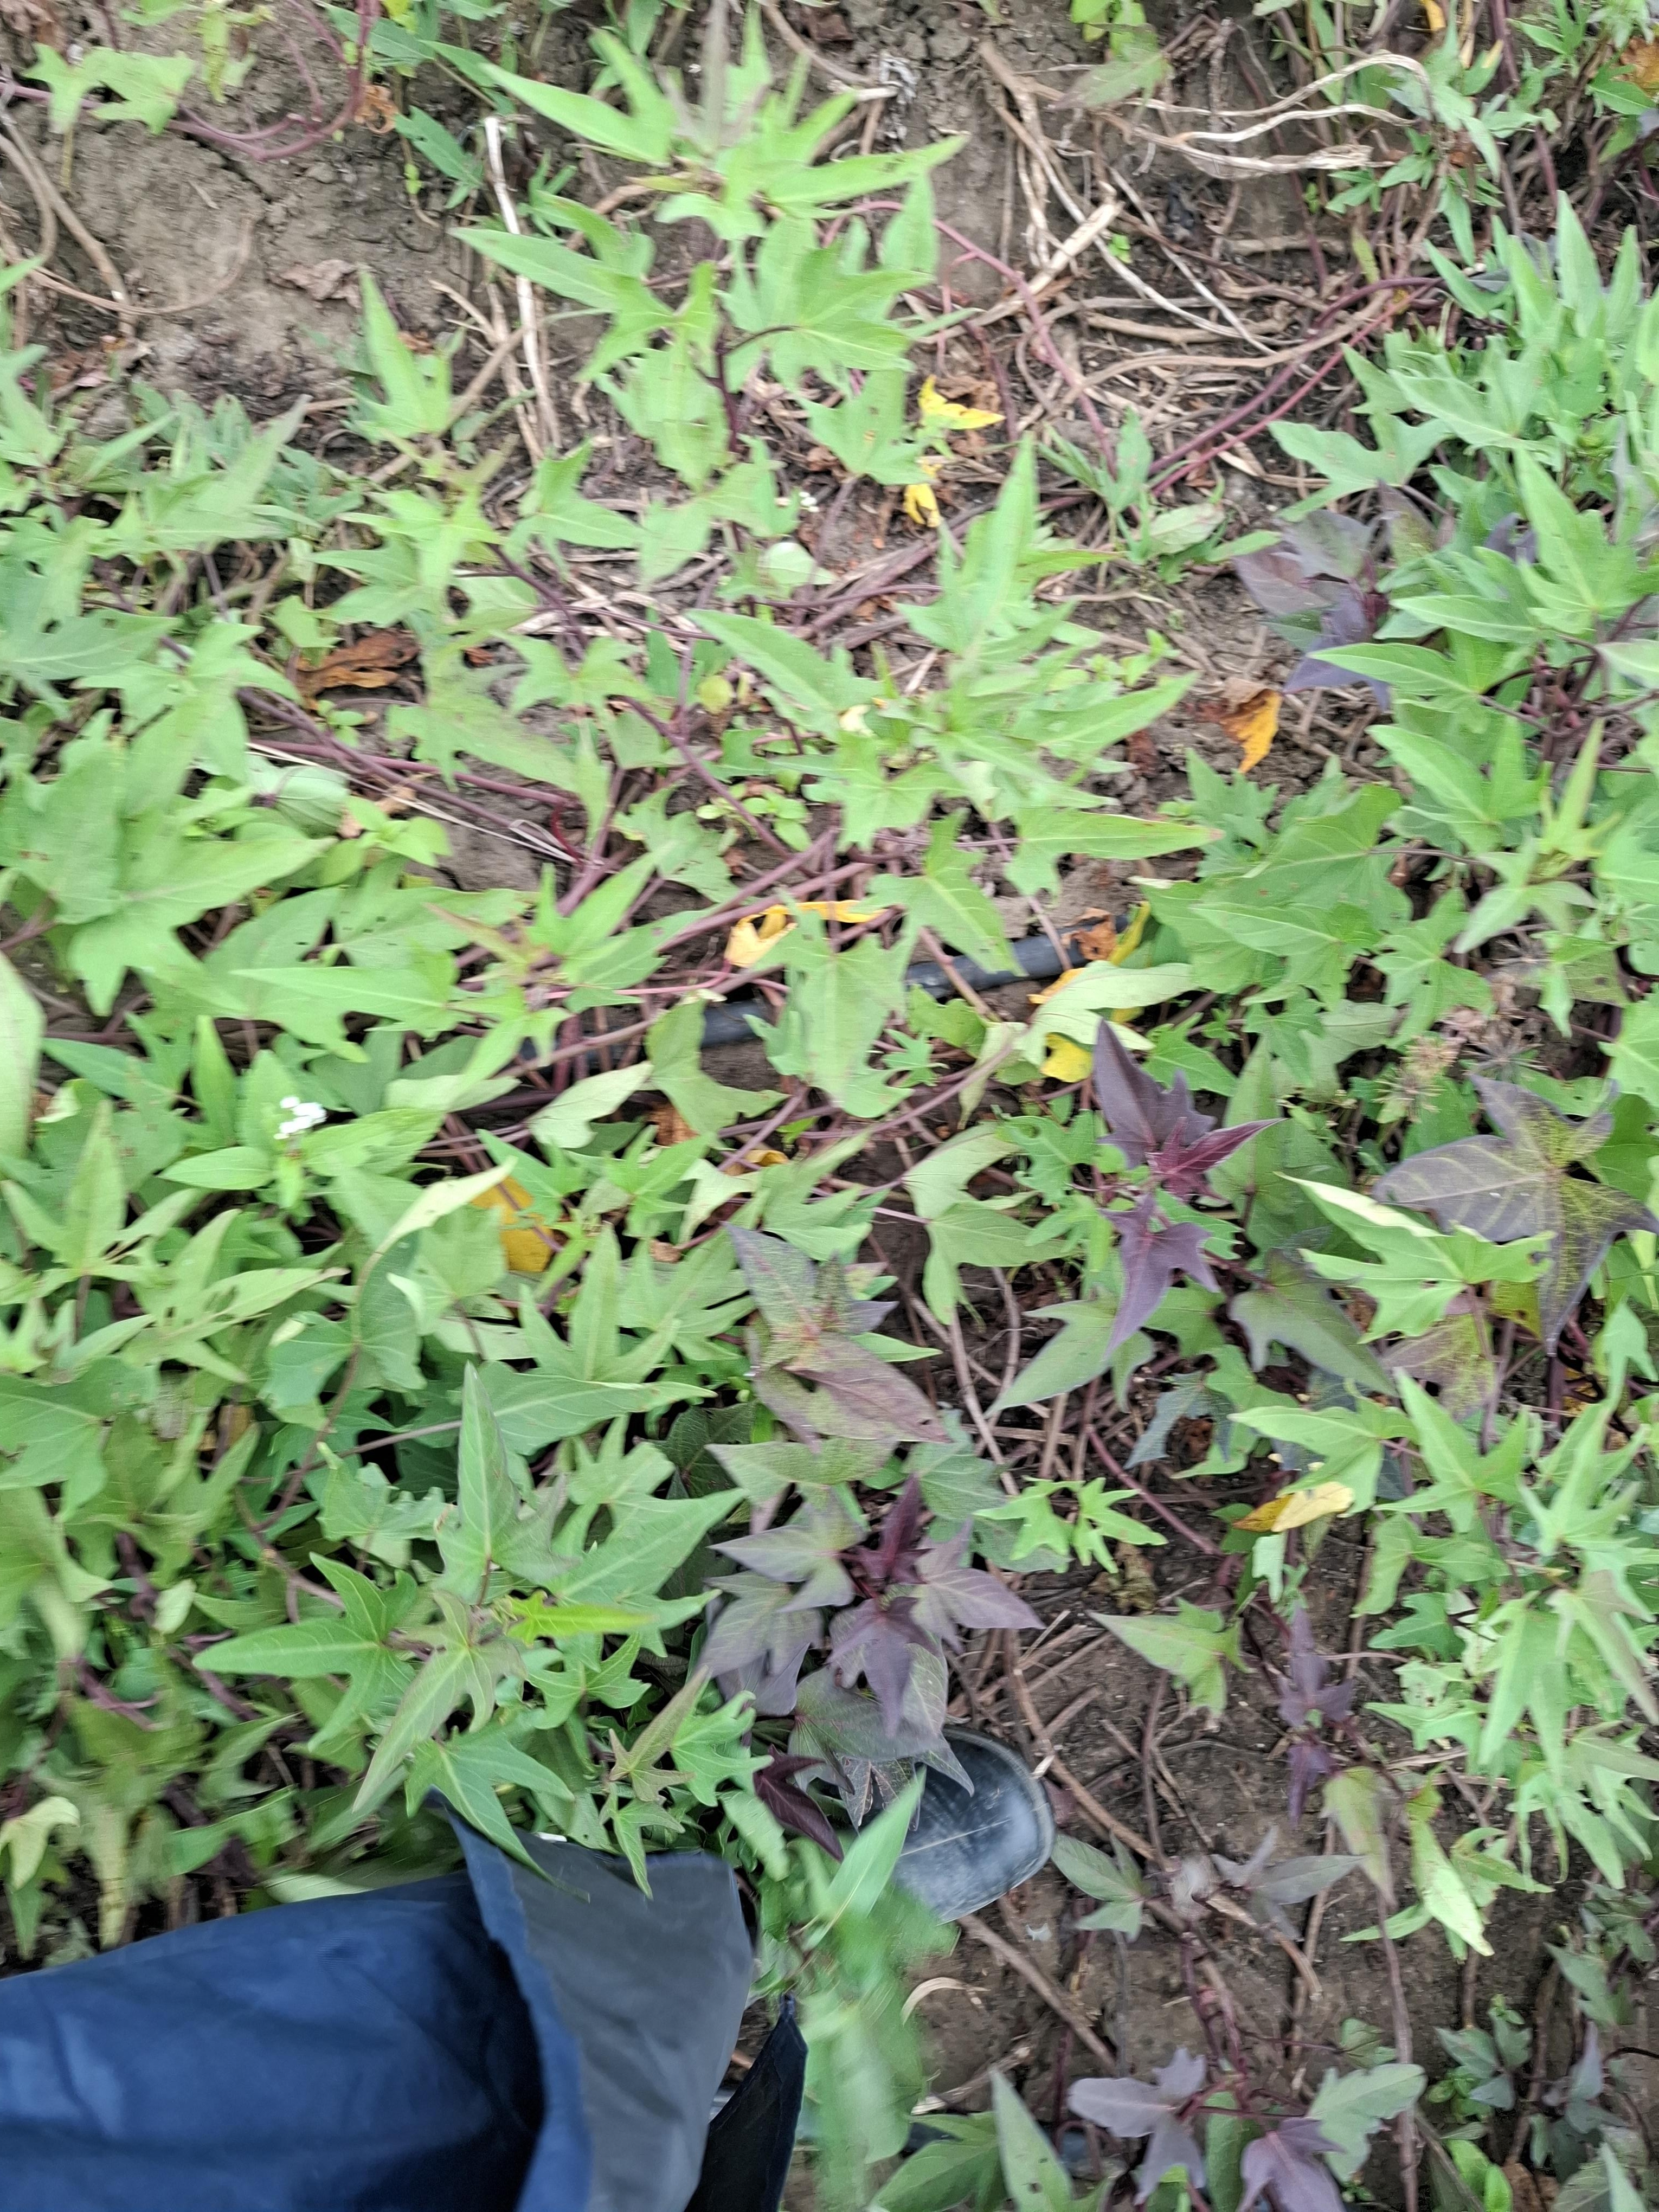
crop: sweet potato
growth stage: vegetative
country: Tanzania
